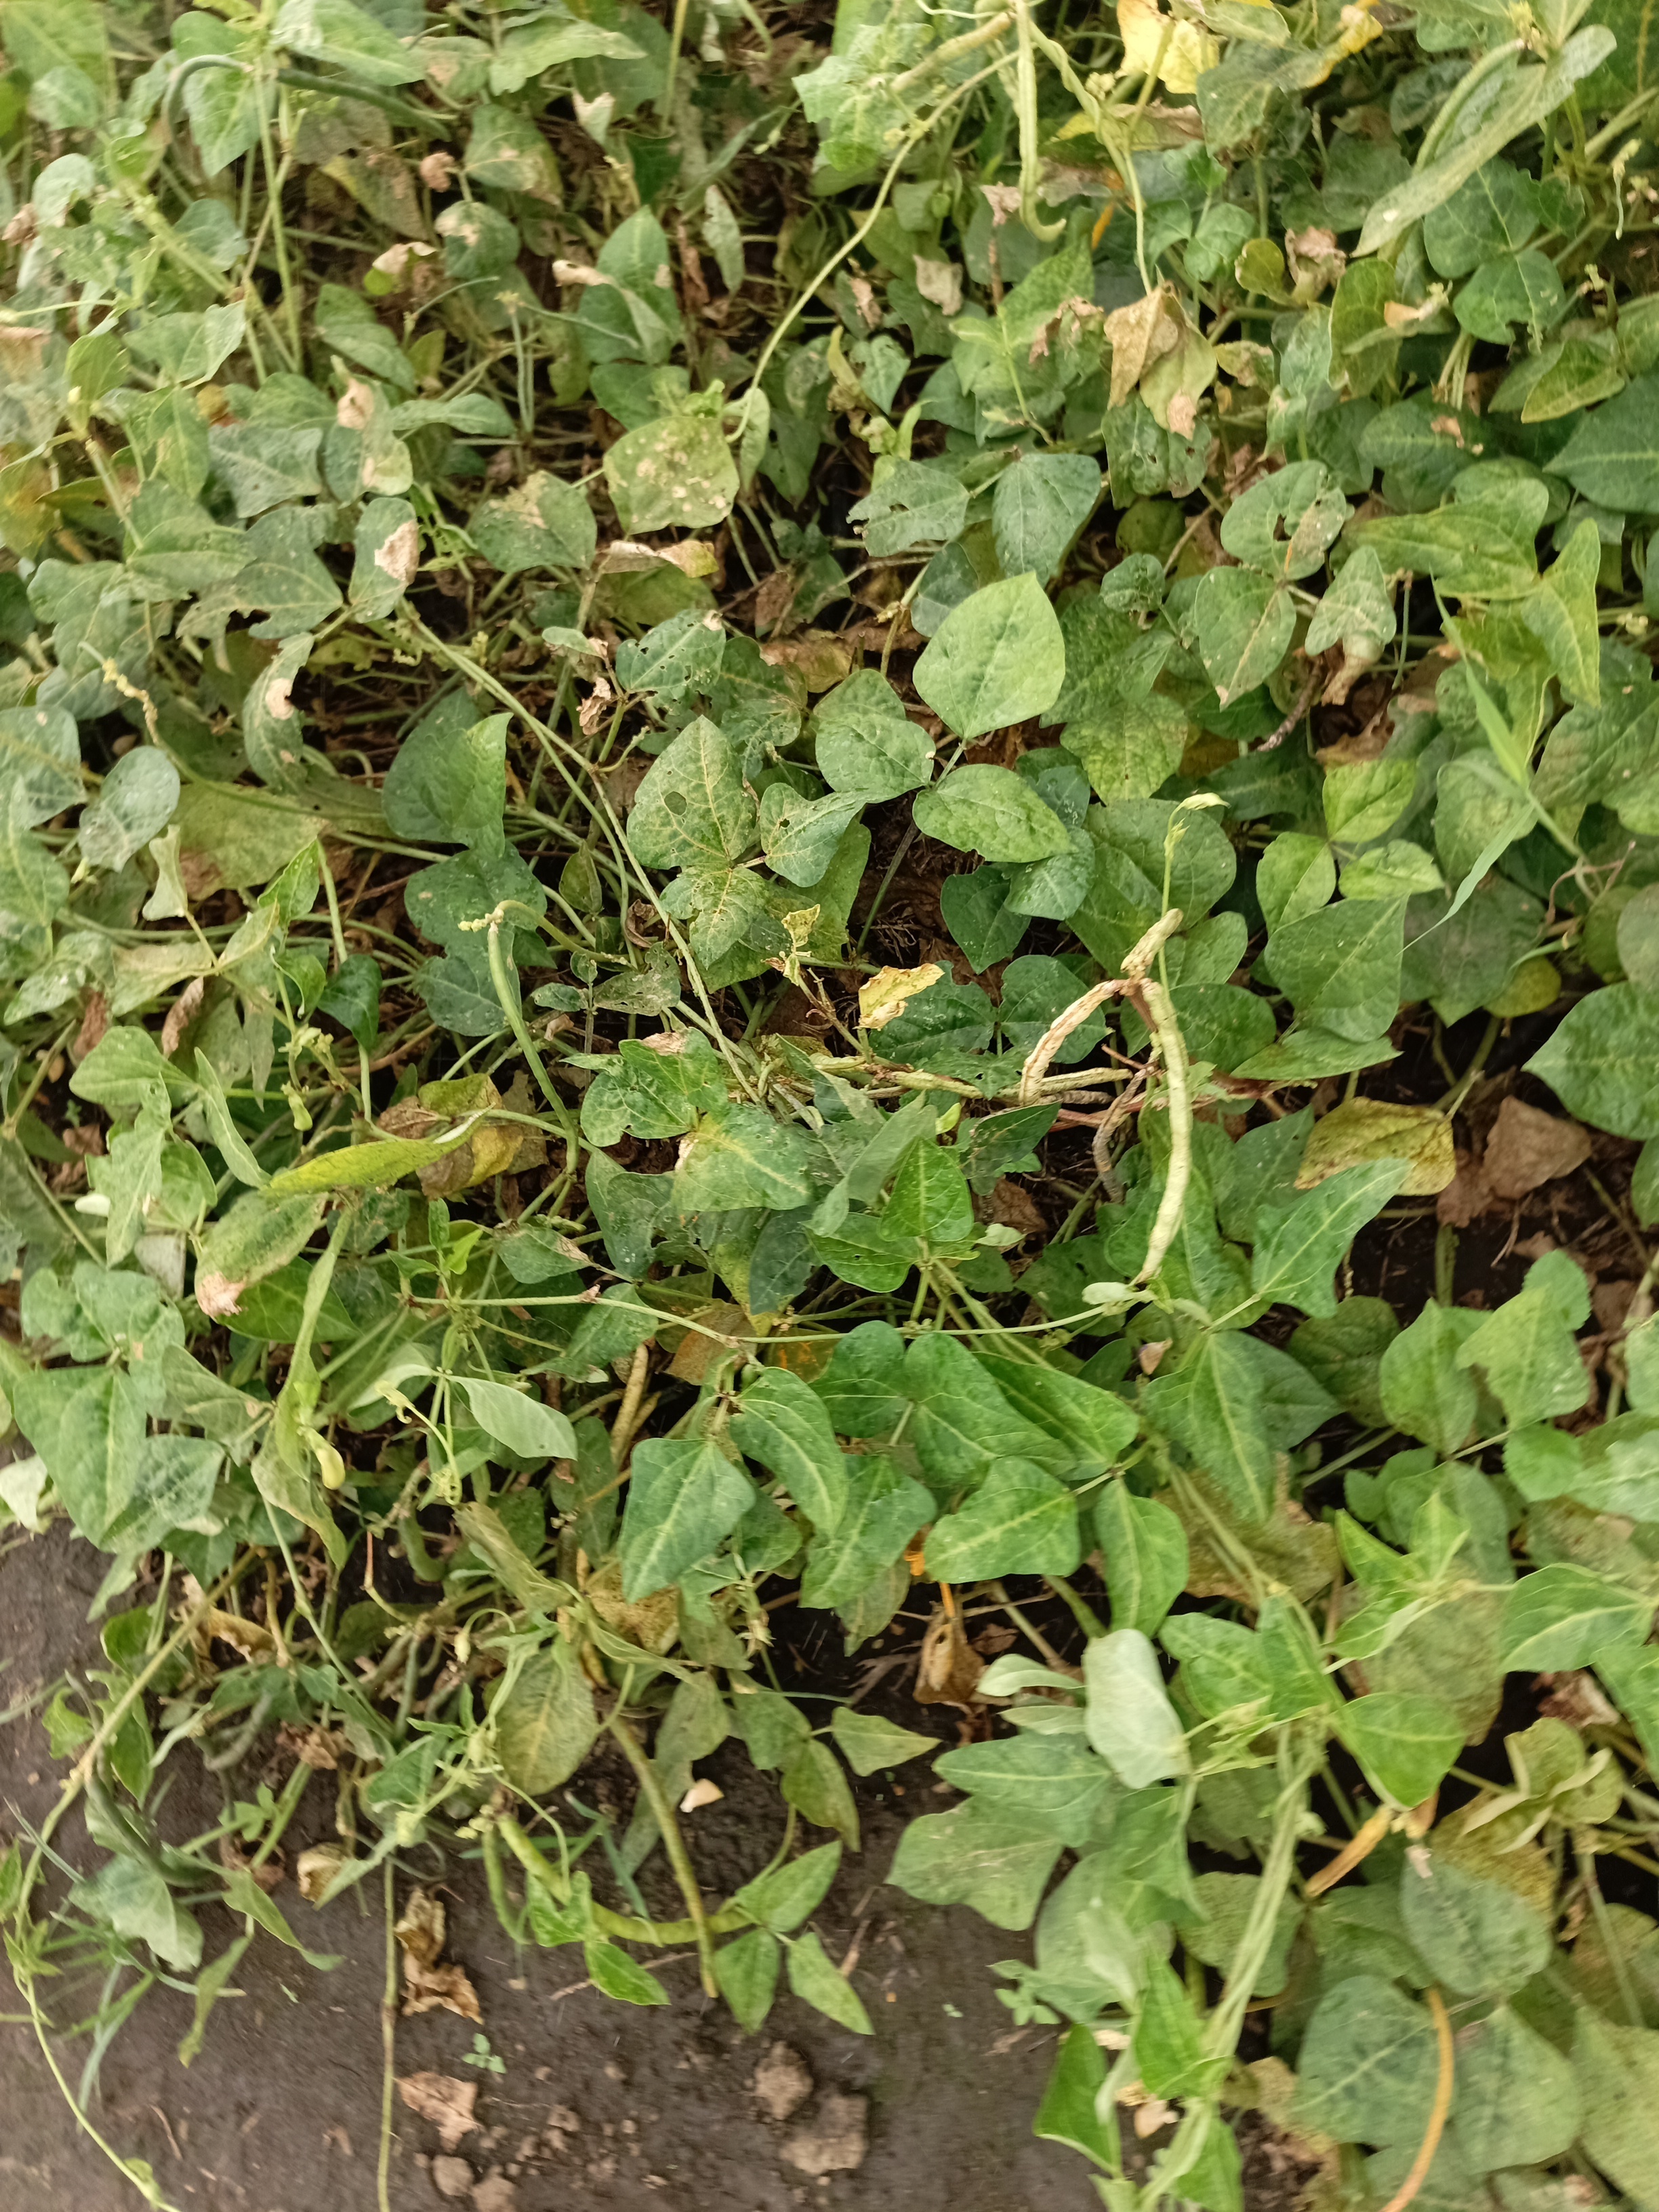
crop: cowpea
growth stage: development pod
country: Tanzania
